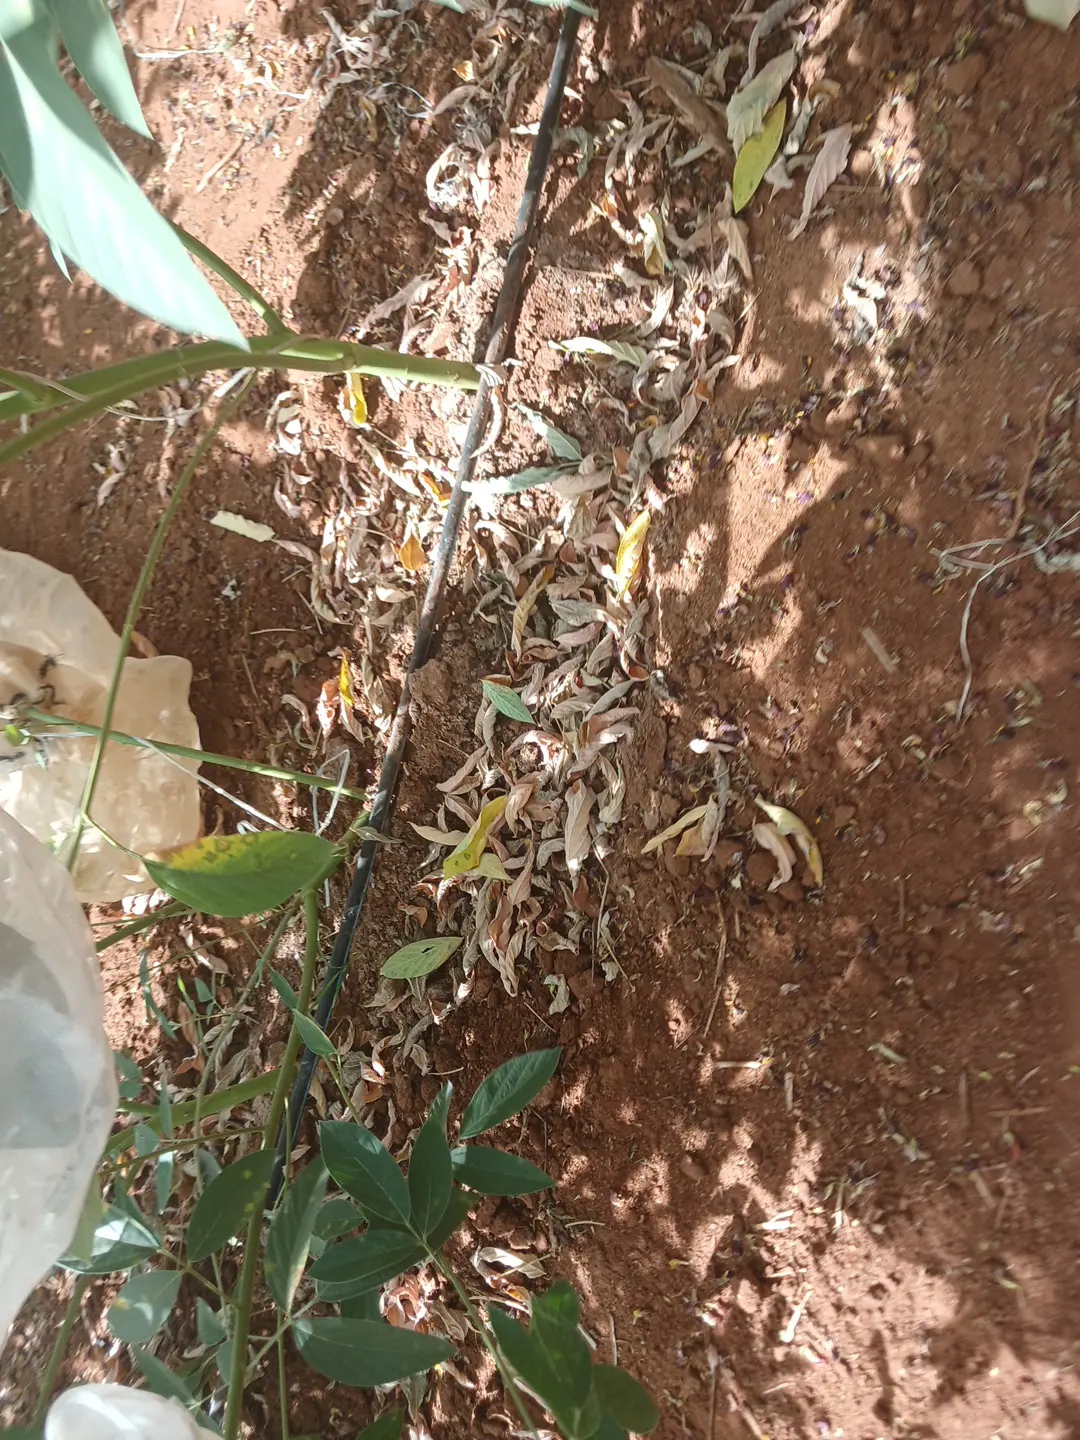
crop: pigeonpea
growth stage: development pod
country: Kenya
